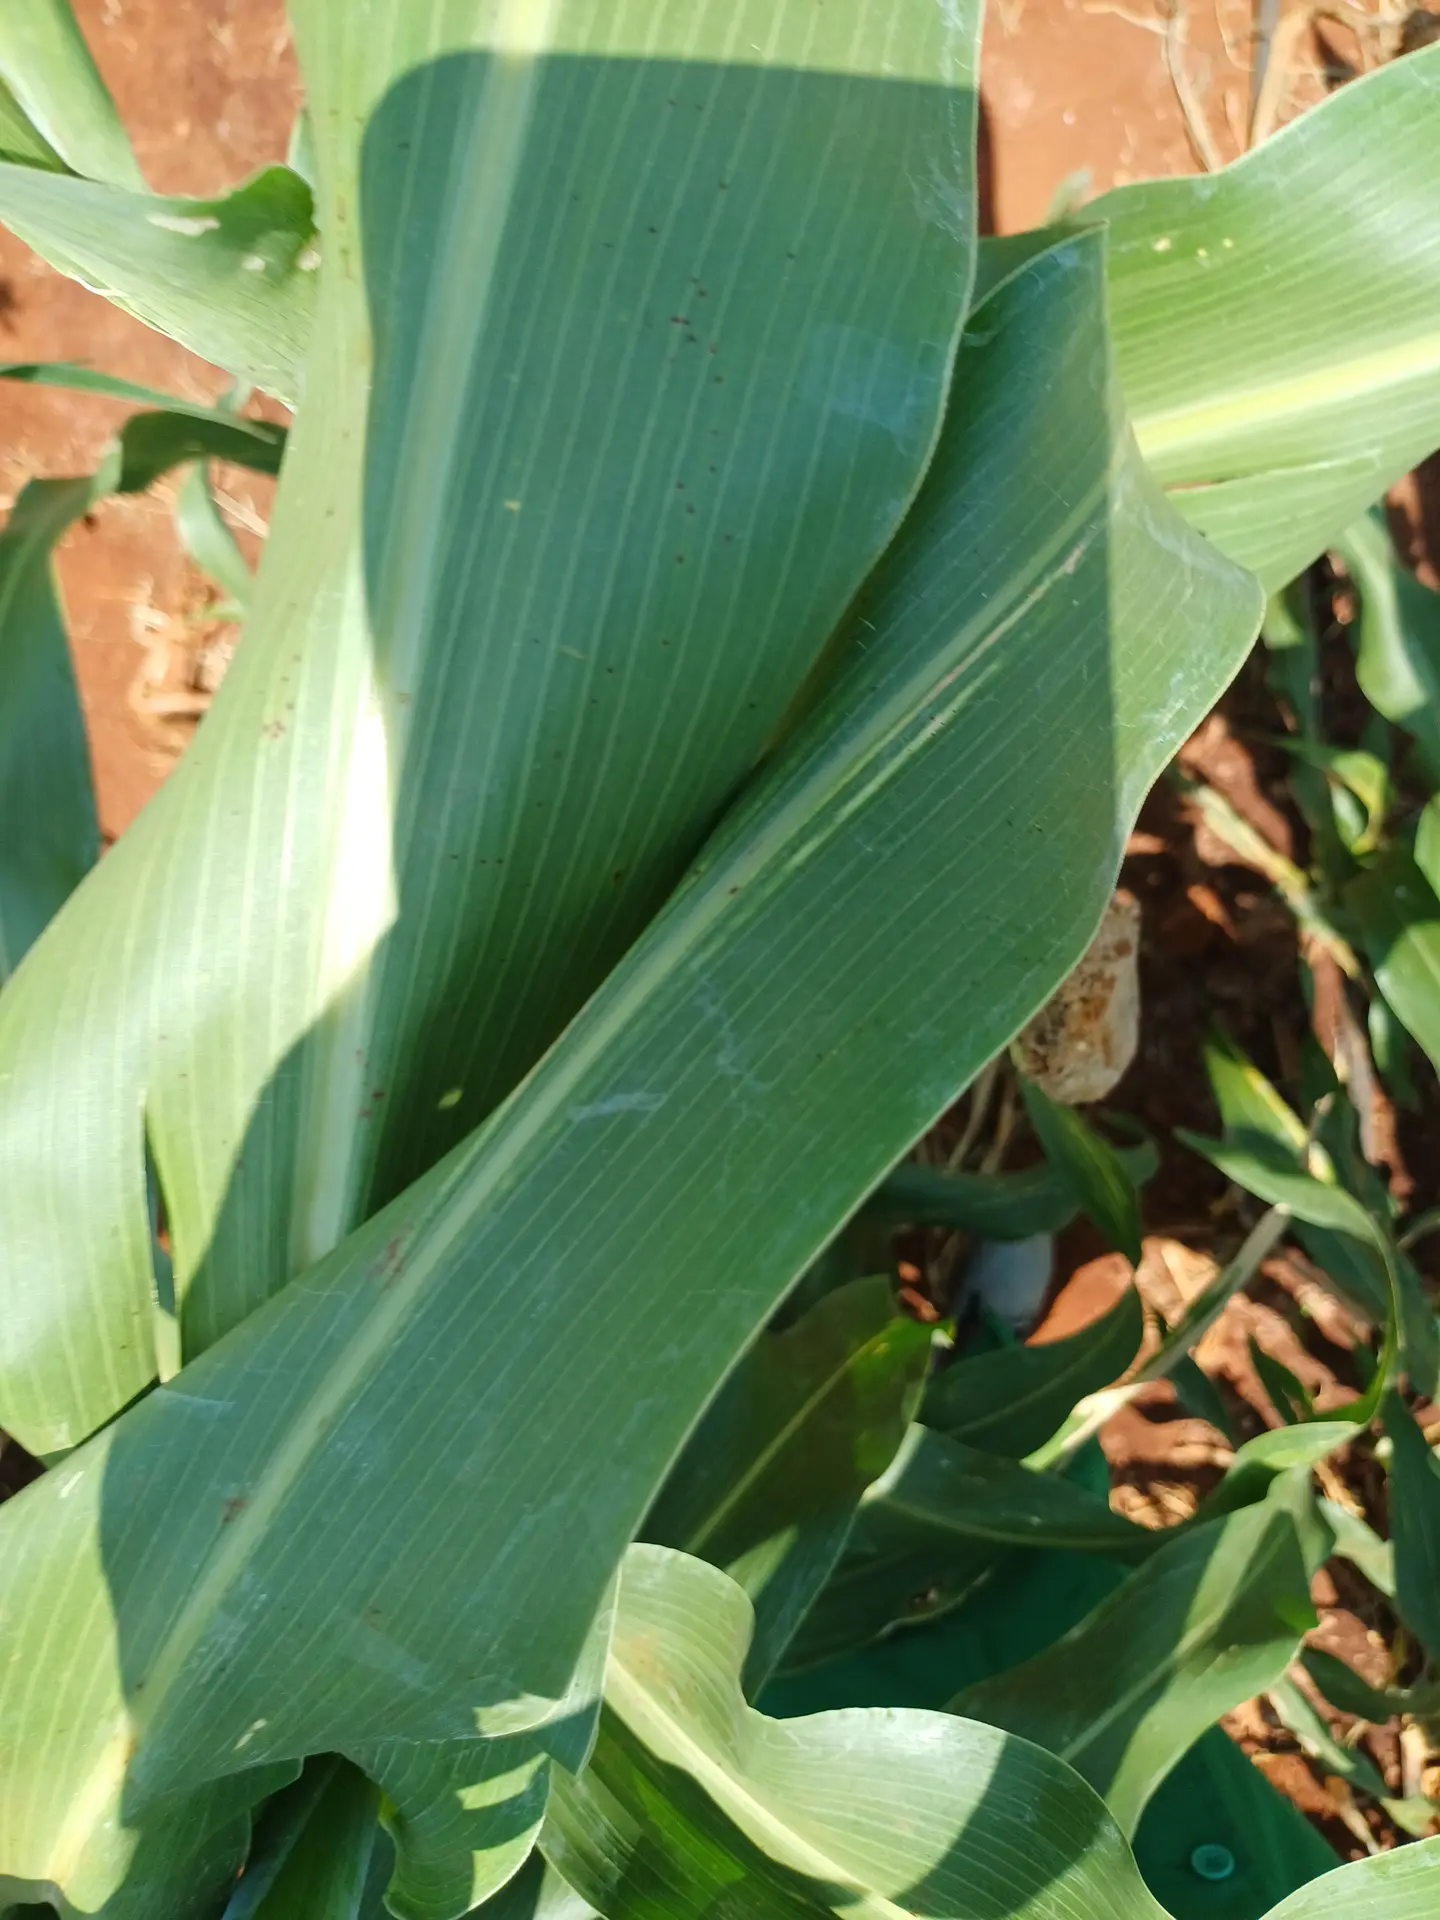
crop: sorghum
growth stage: vegetative
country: Kenya
